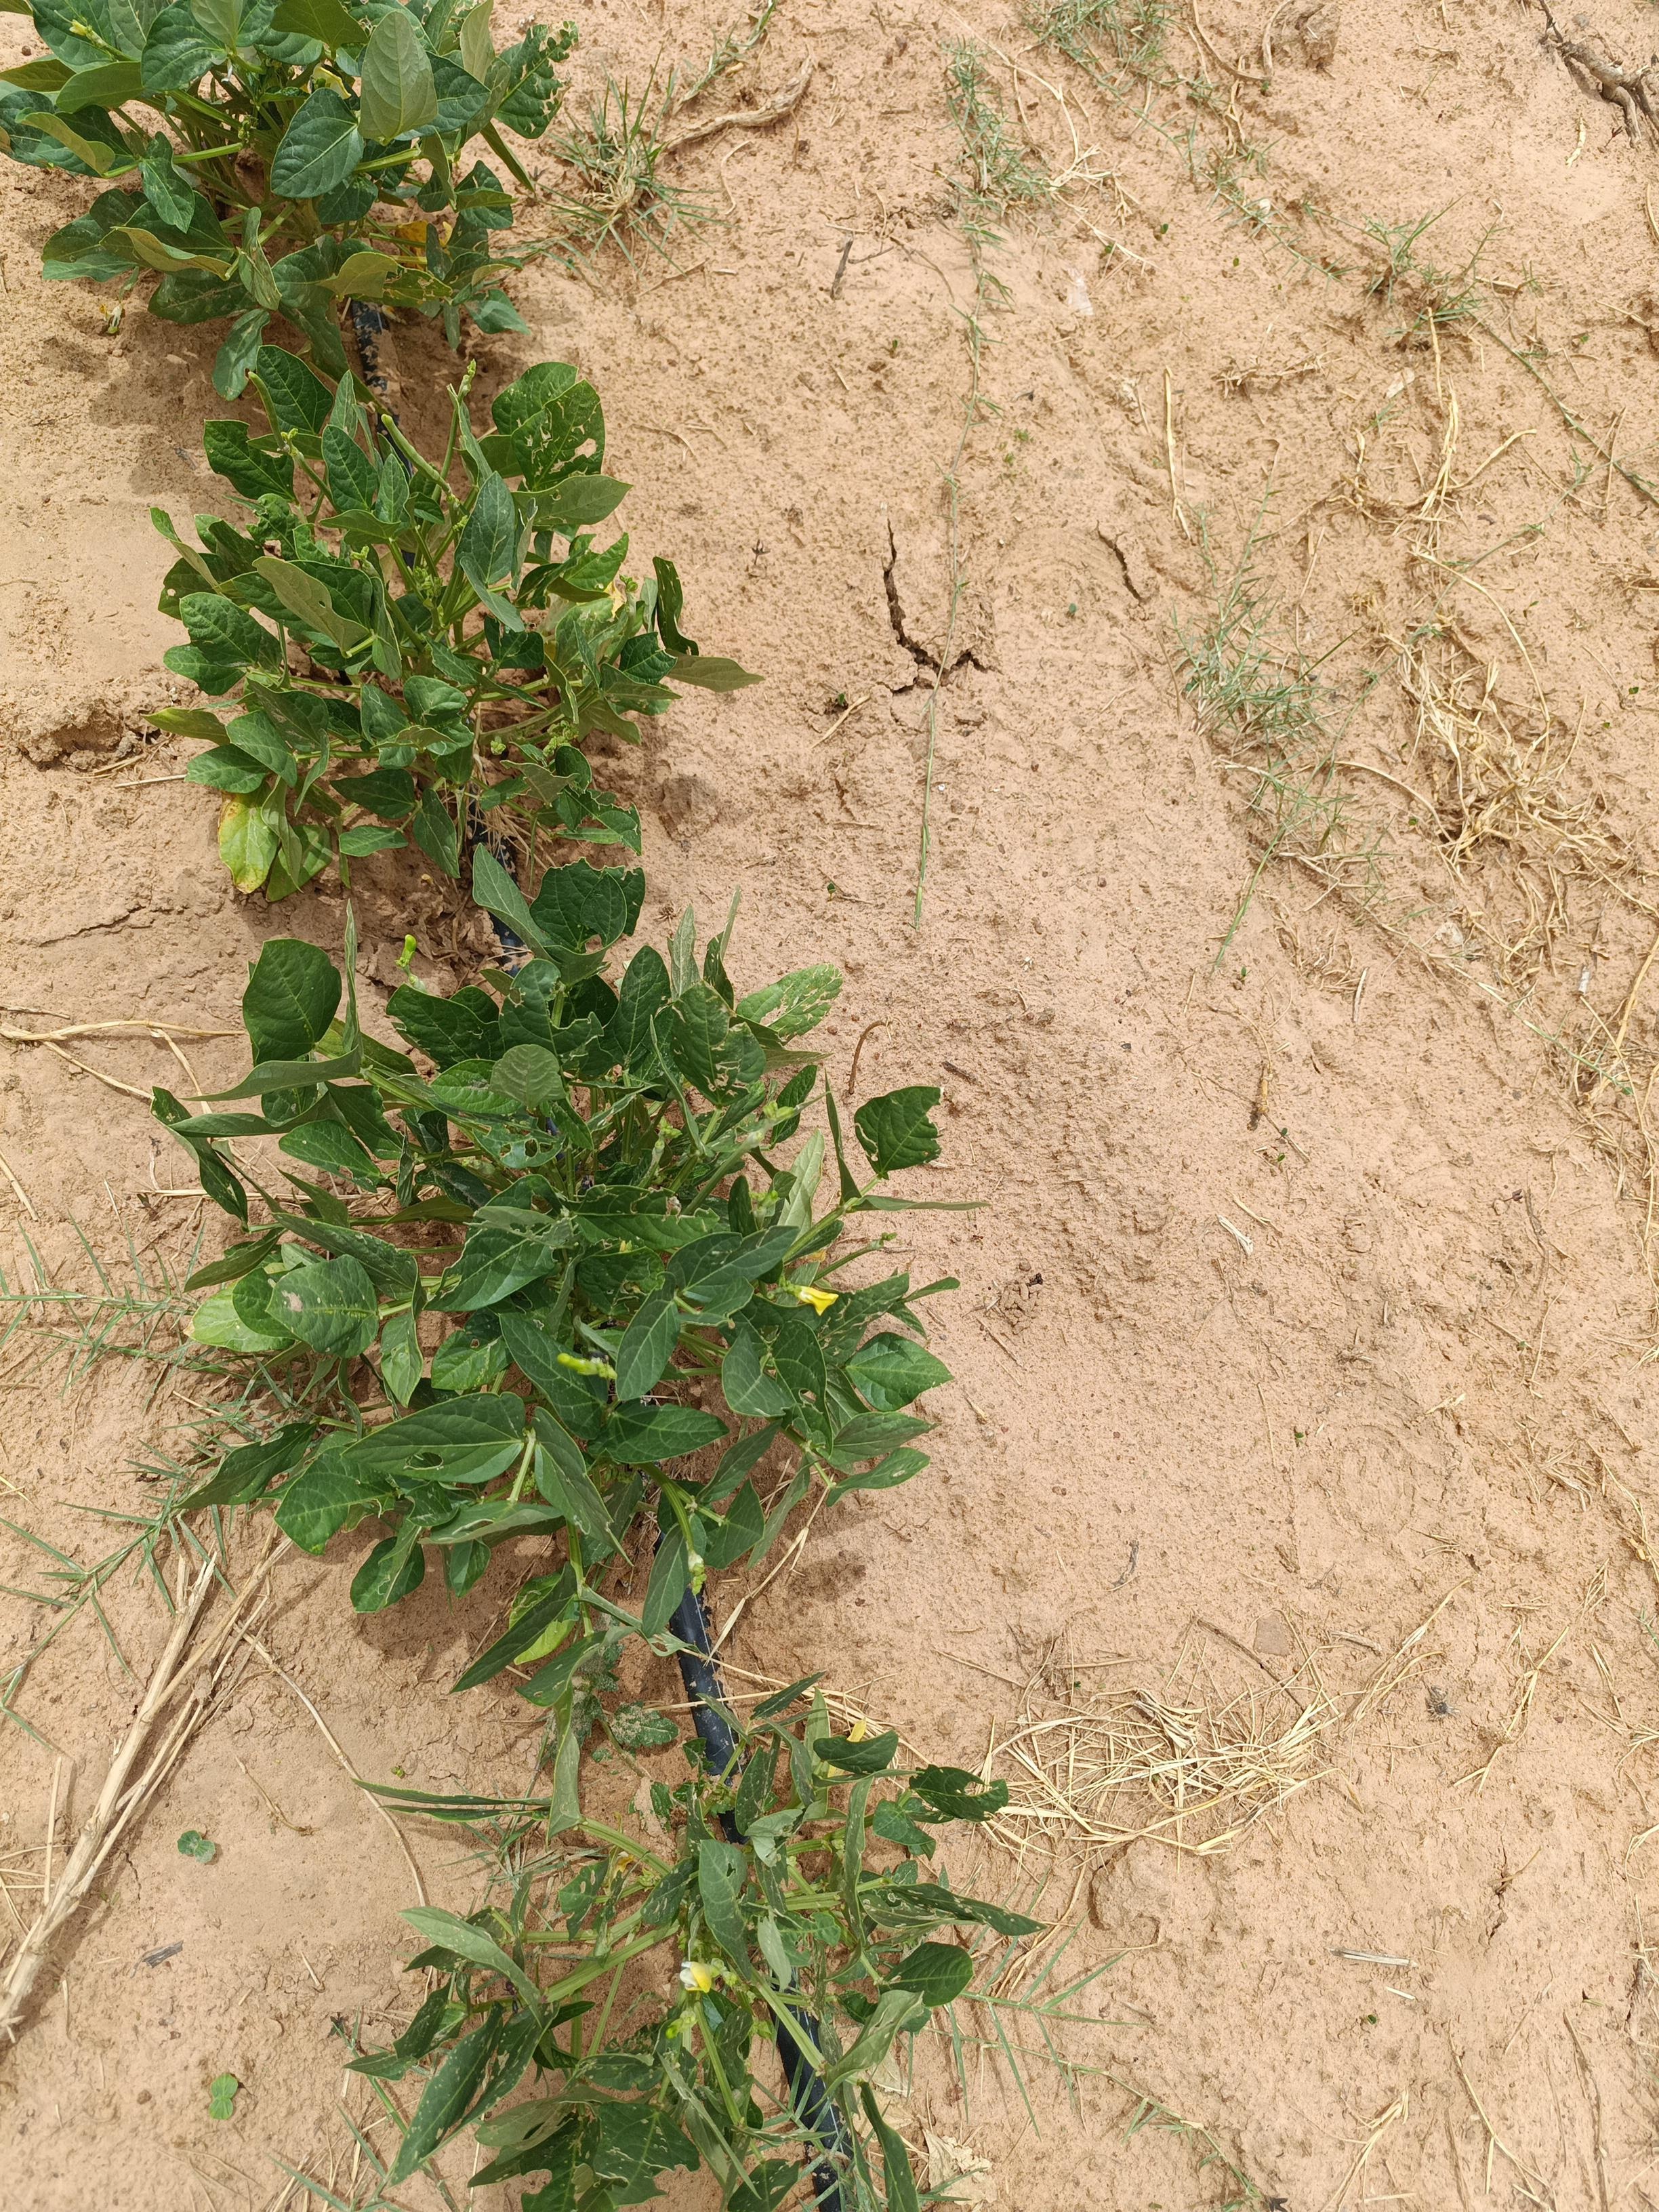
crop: cowpea
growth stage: flowering
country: Nigeria
